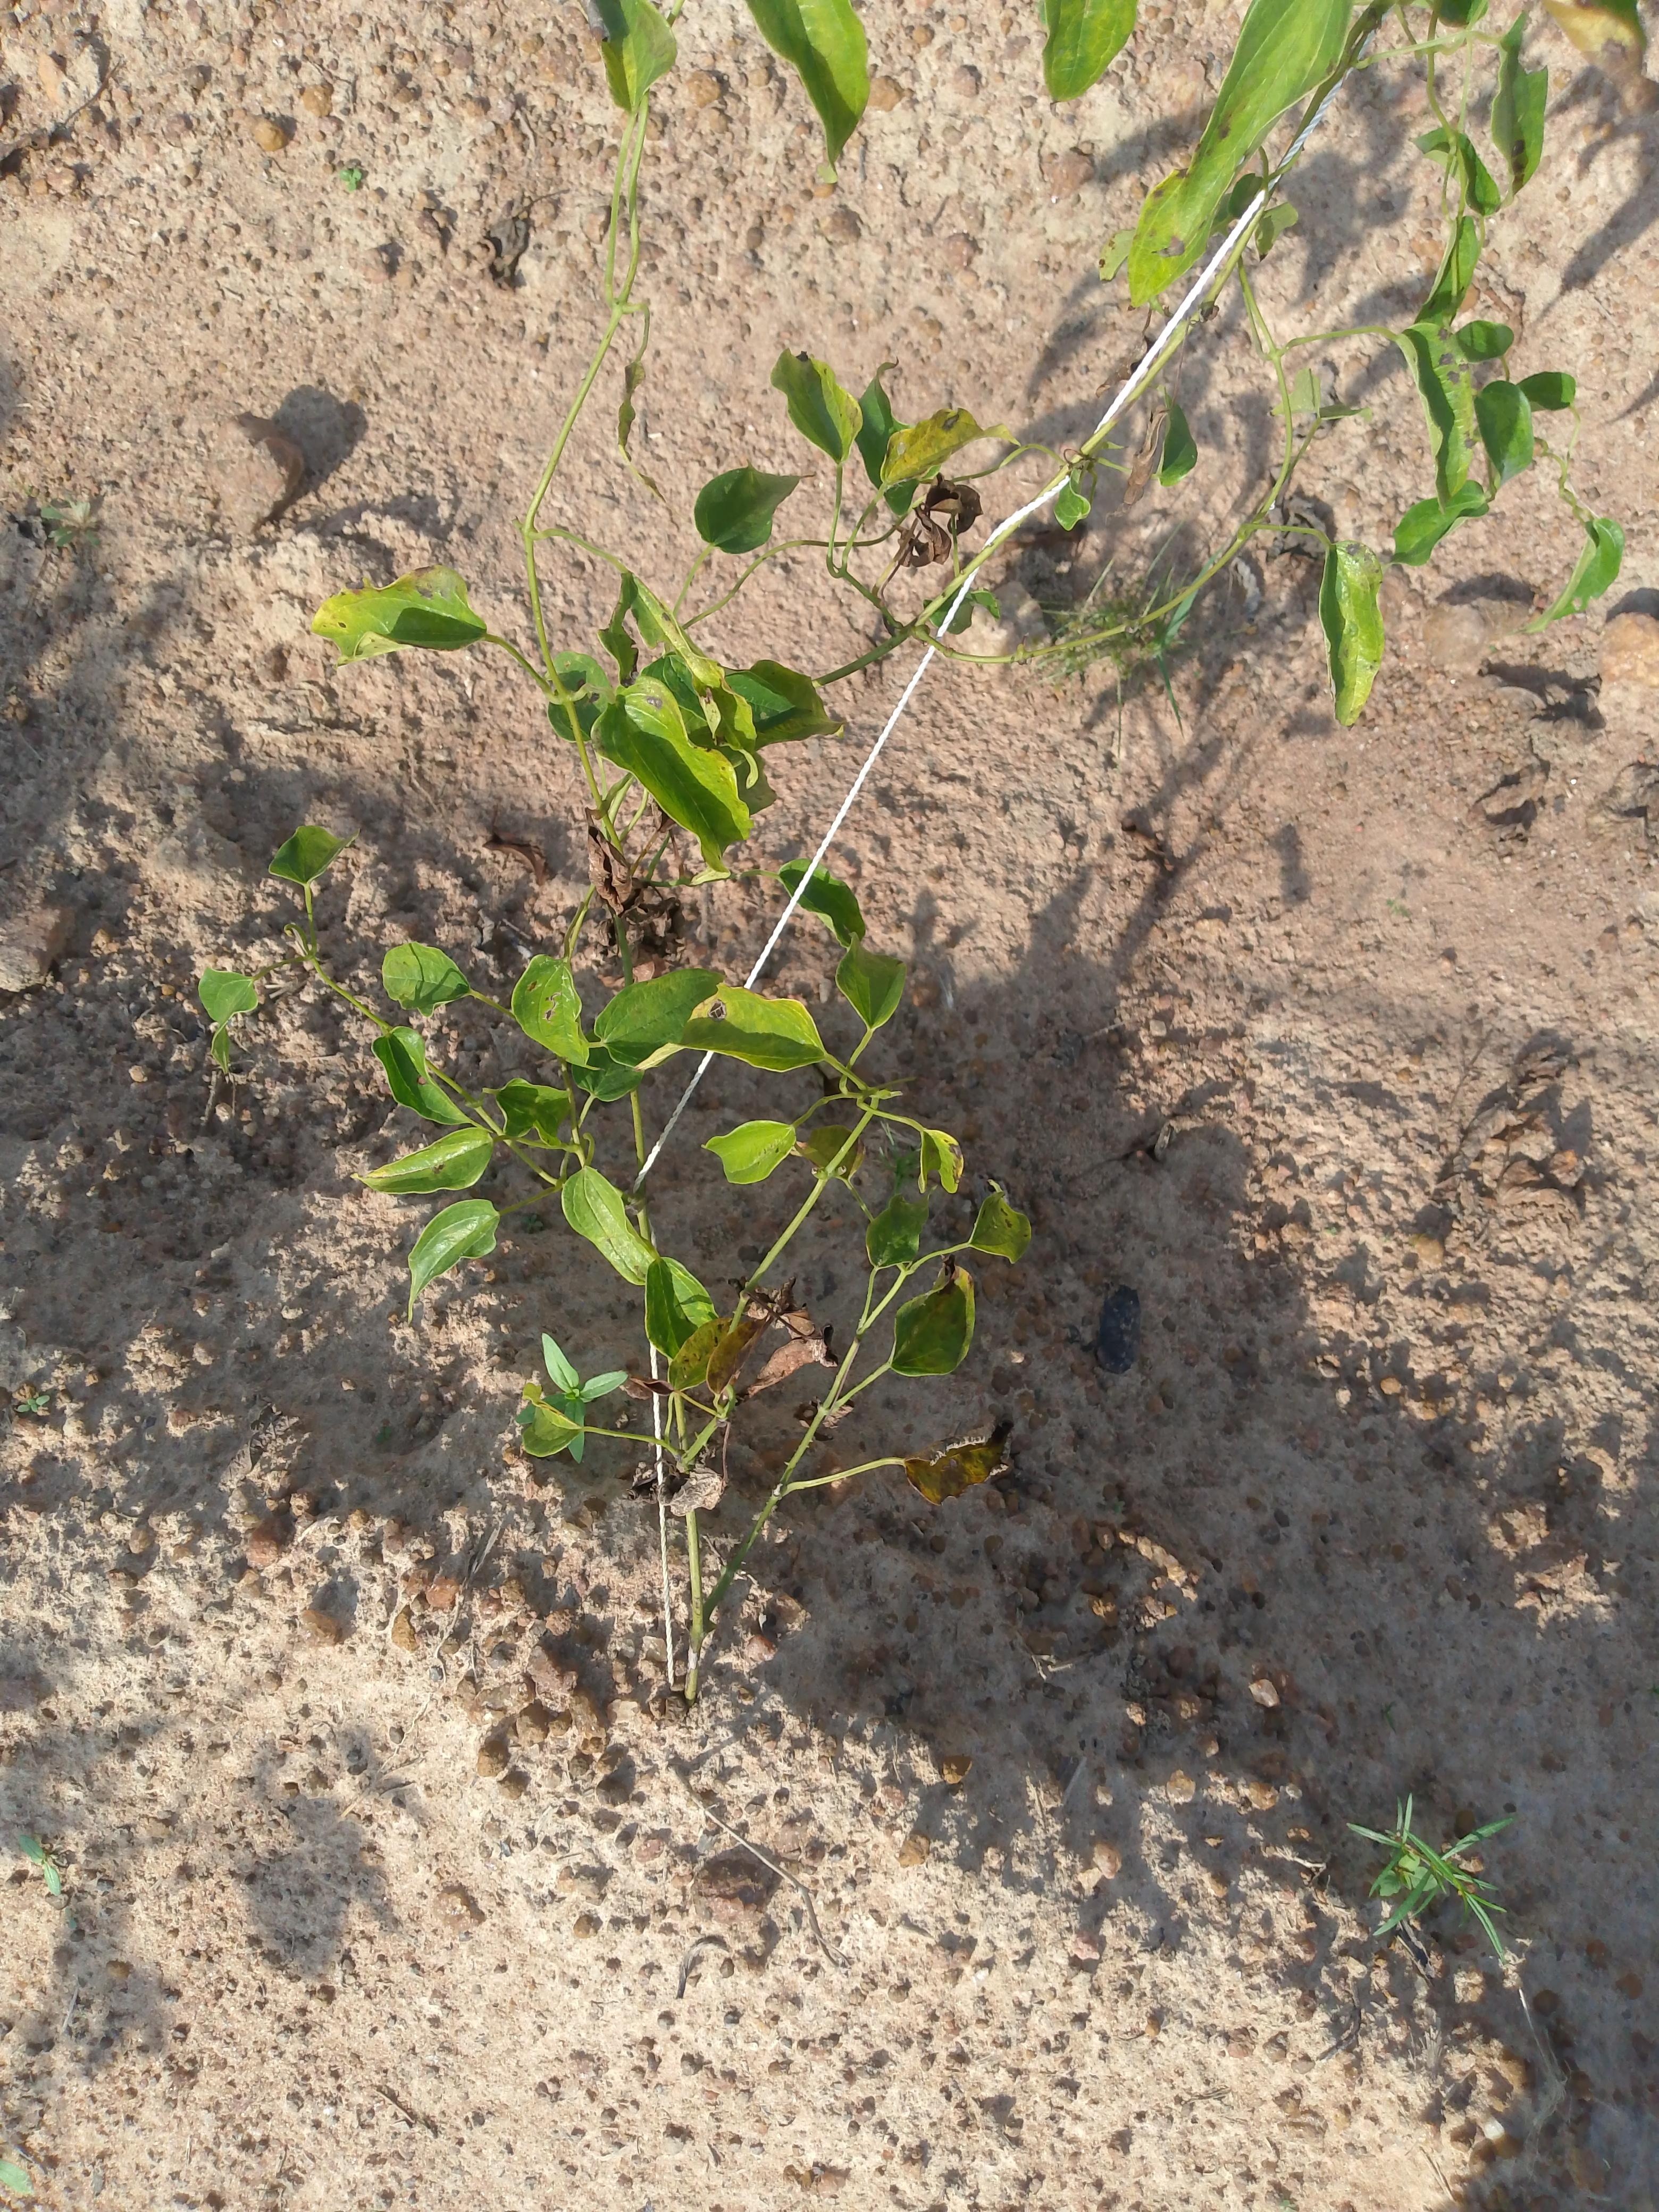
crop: yam
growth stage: maturity
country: Nigeria
